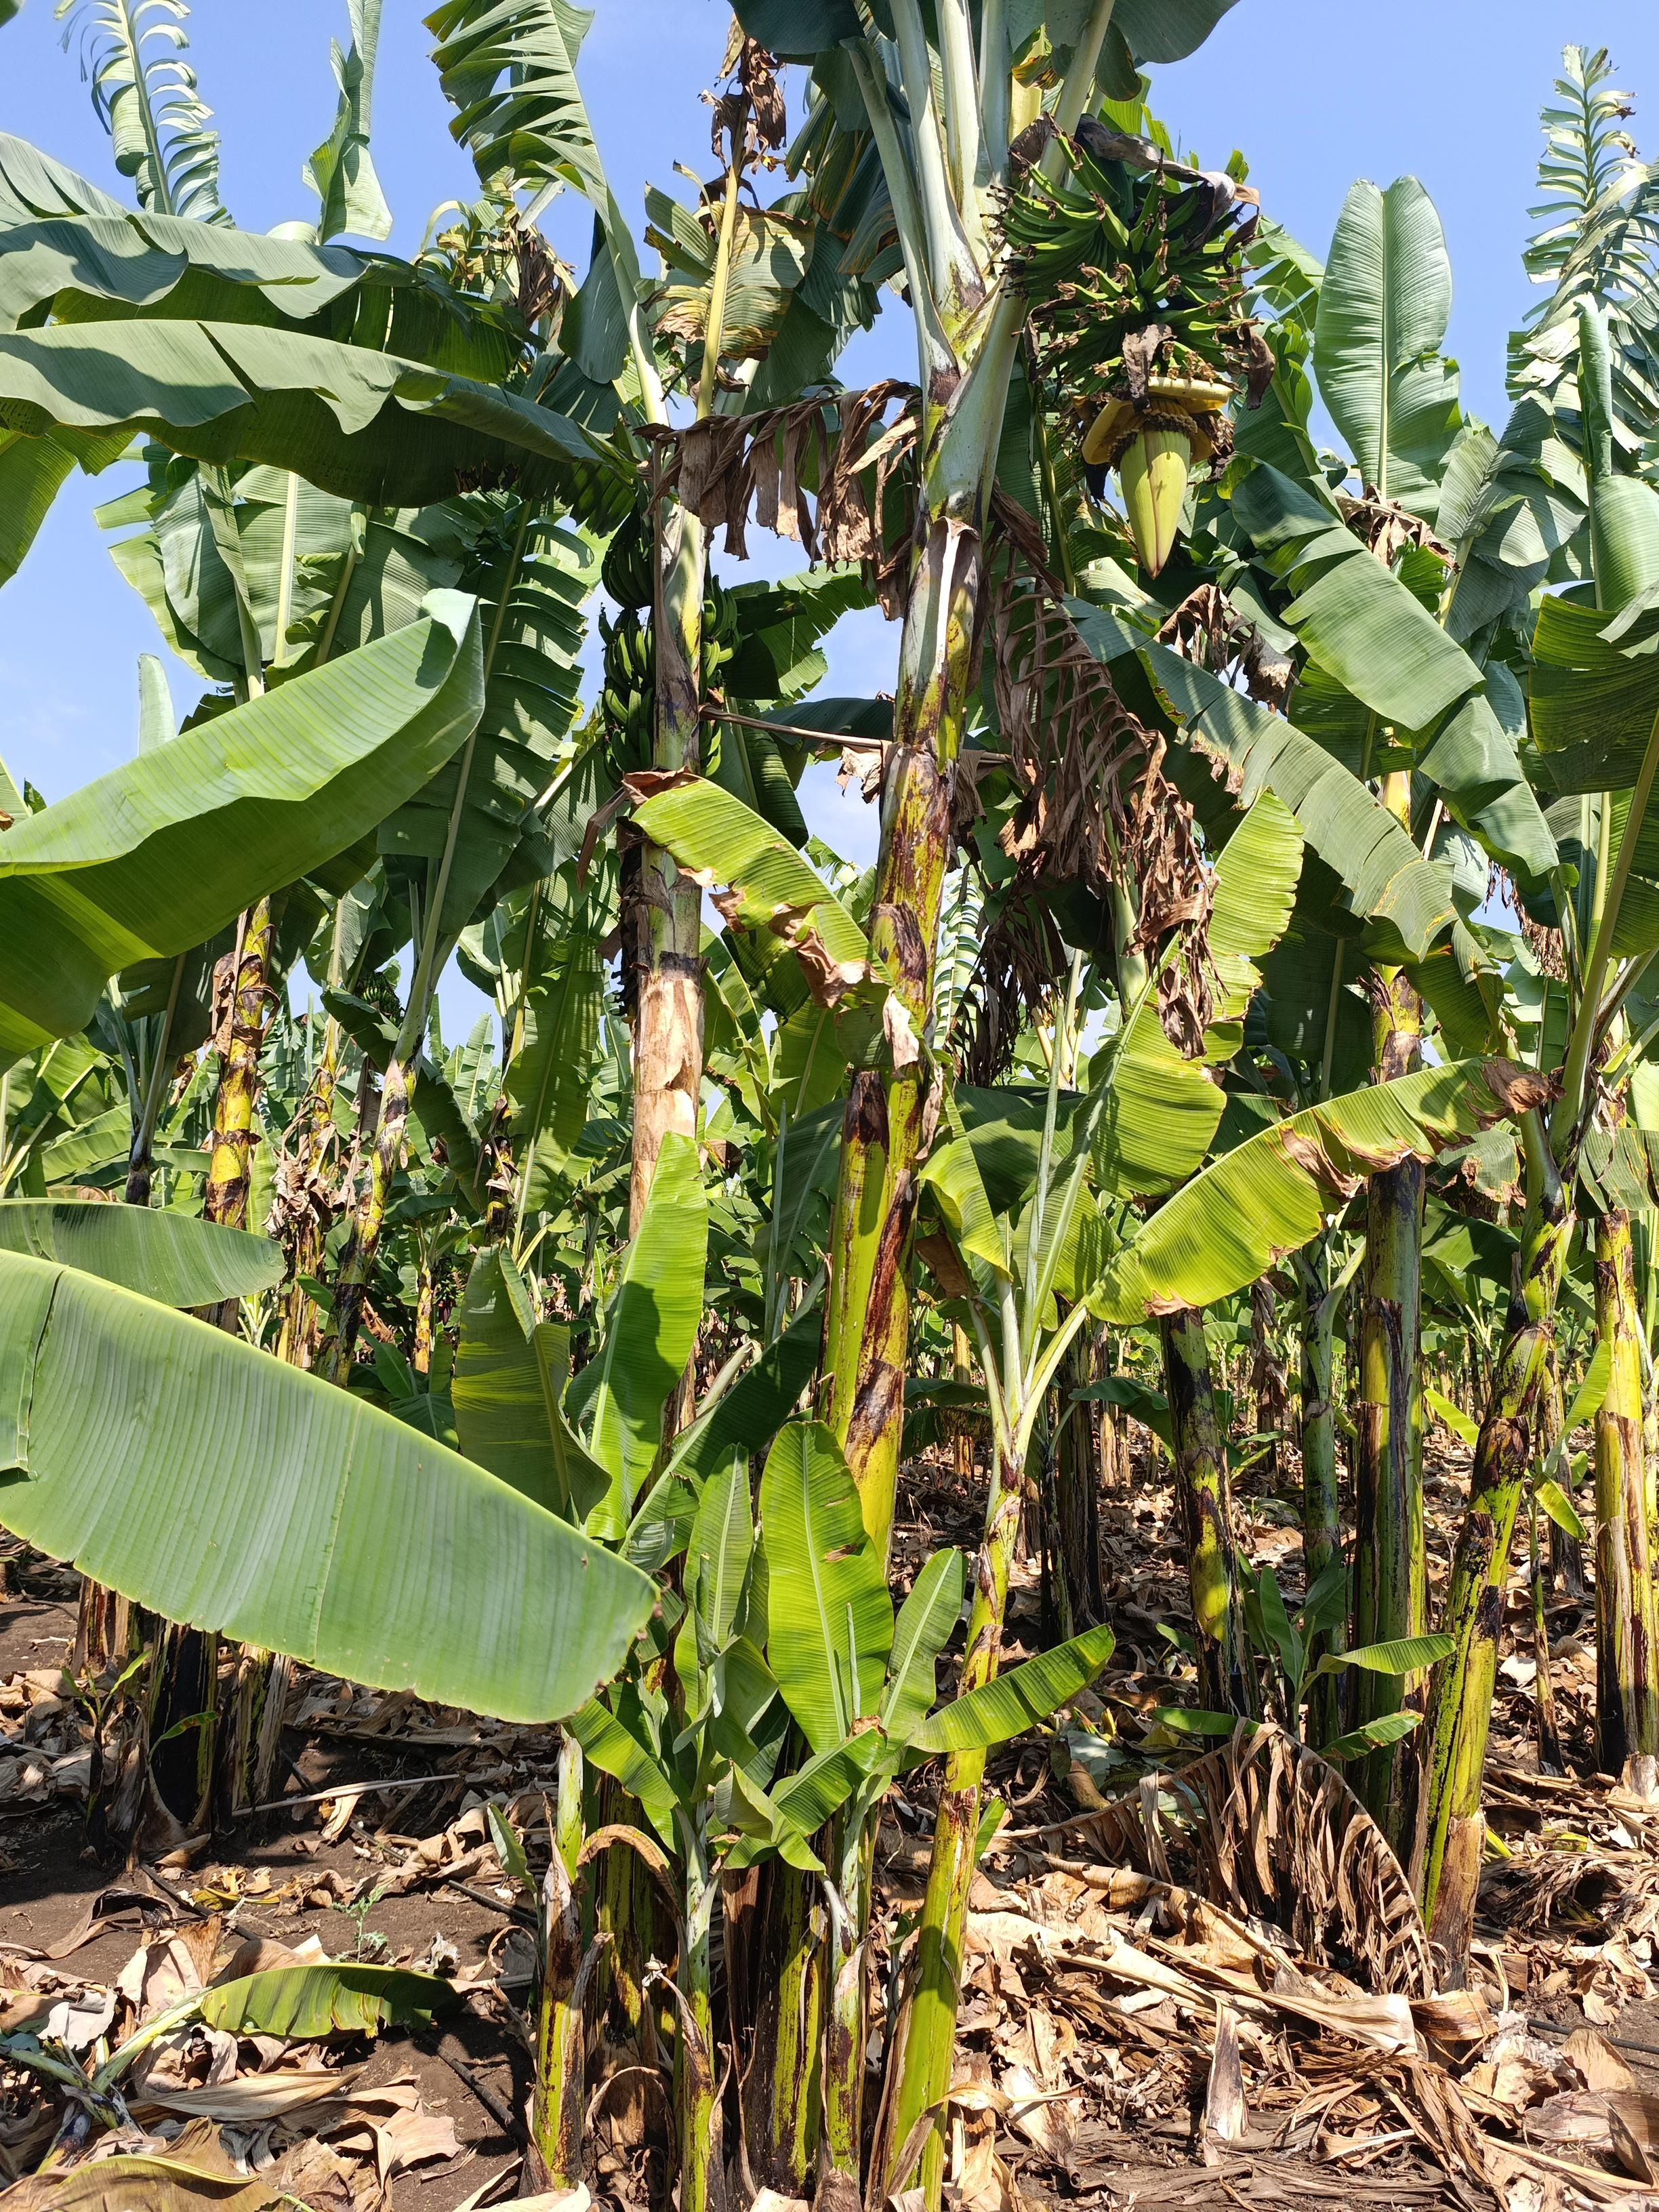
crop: banana
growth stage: development fruit
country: Tanzania
